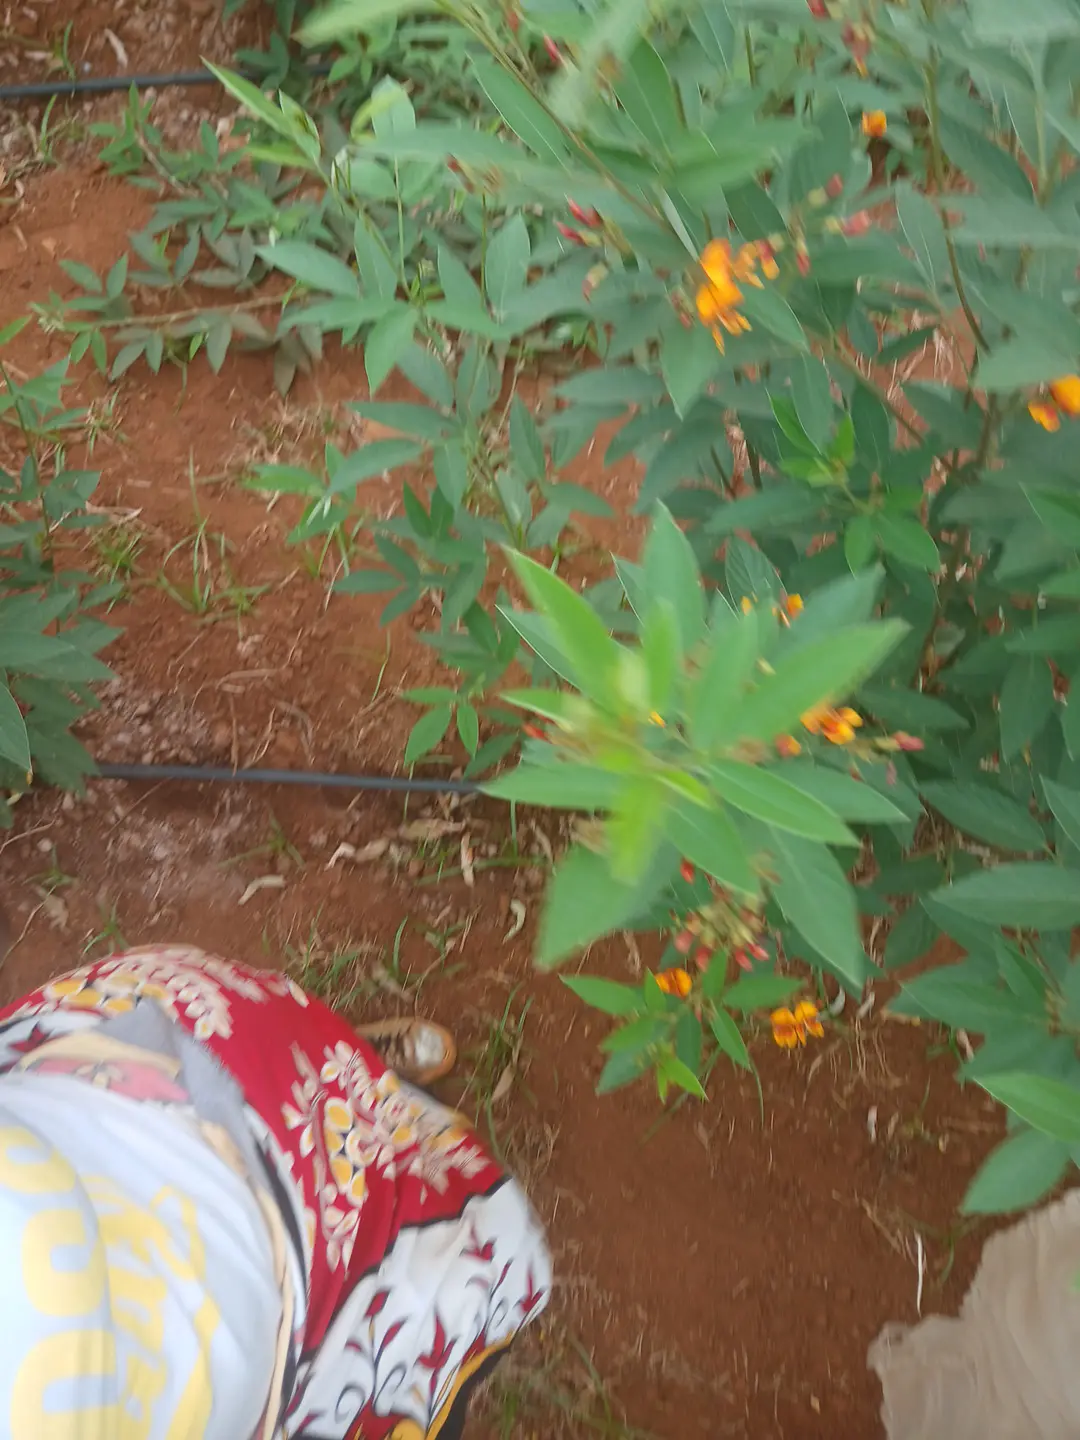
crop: pigeonpea
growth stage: development pod
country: Kenya
